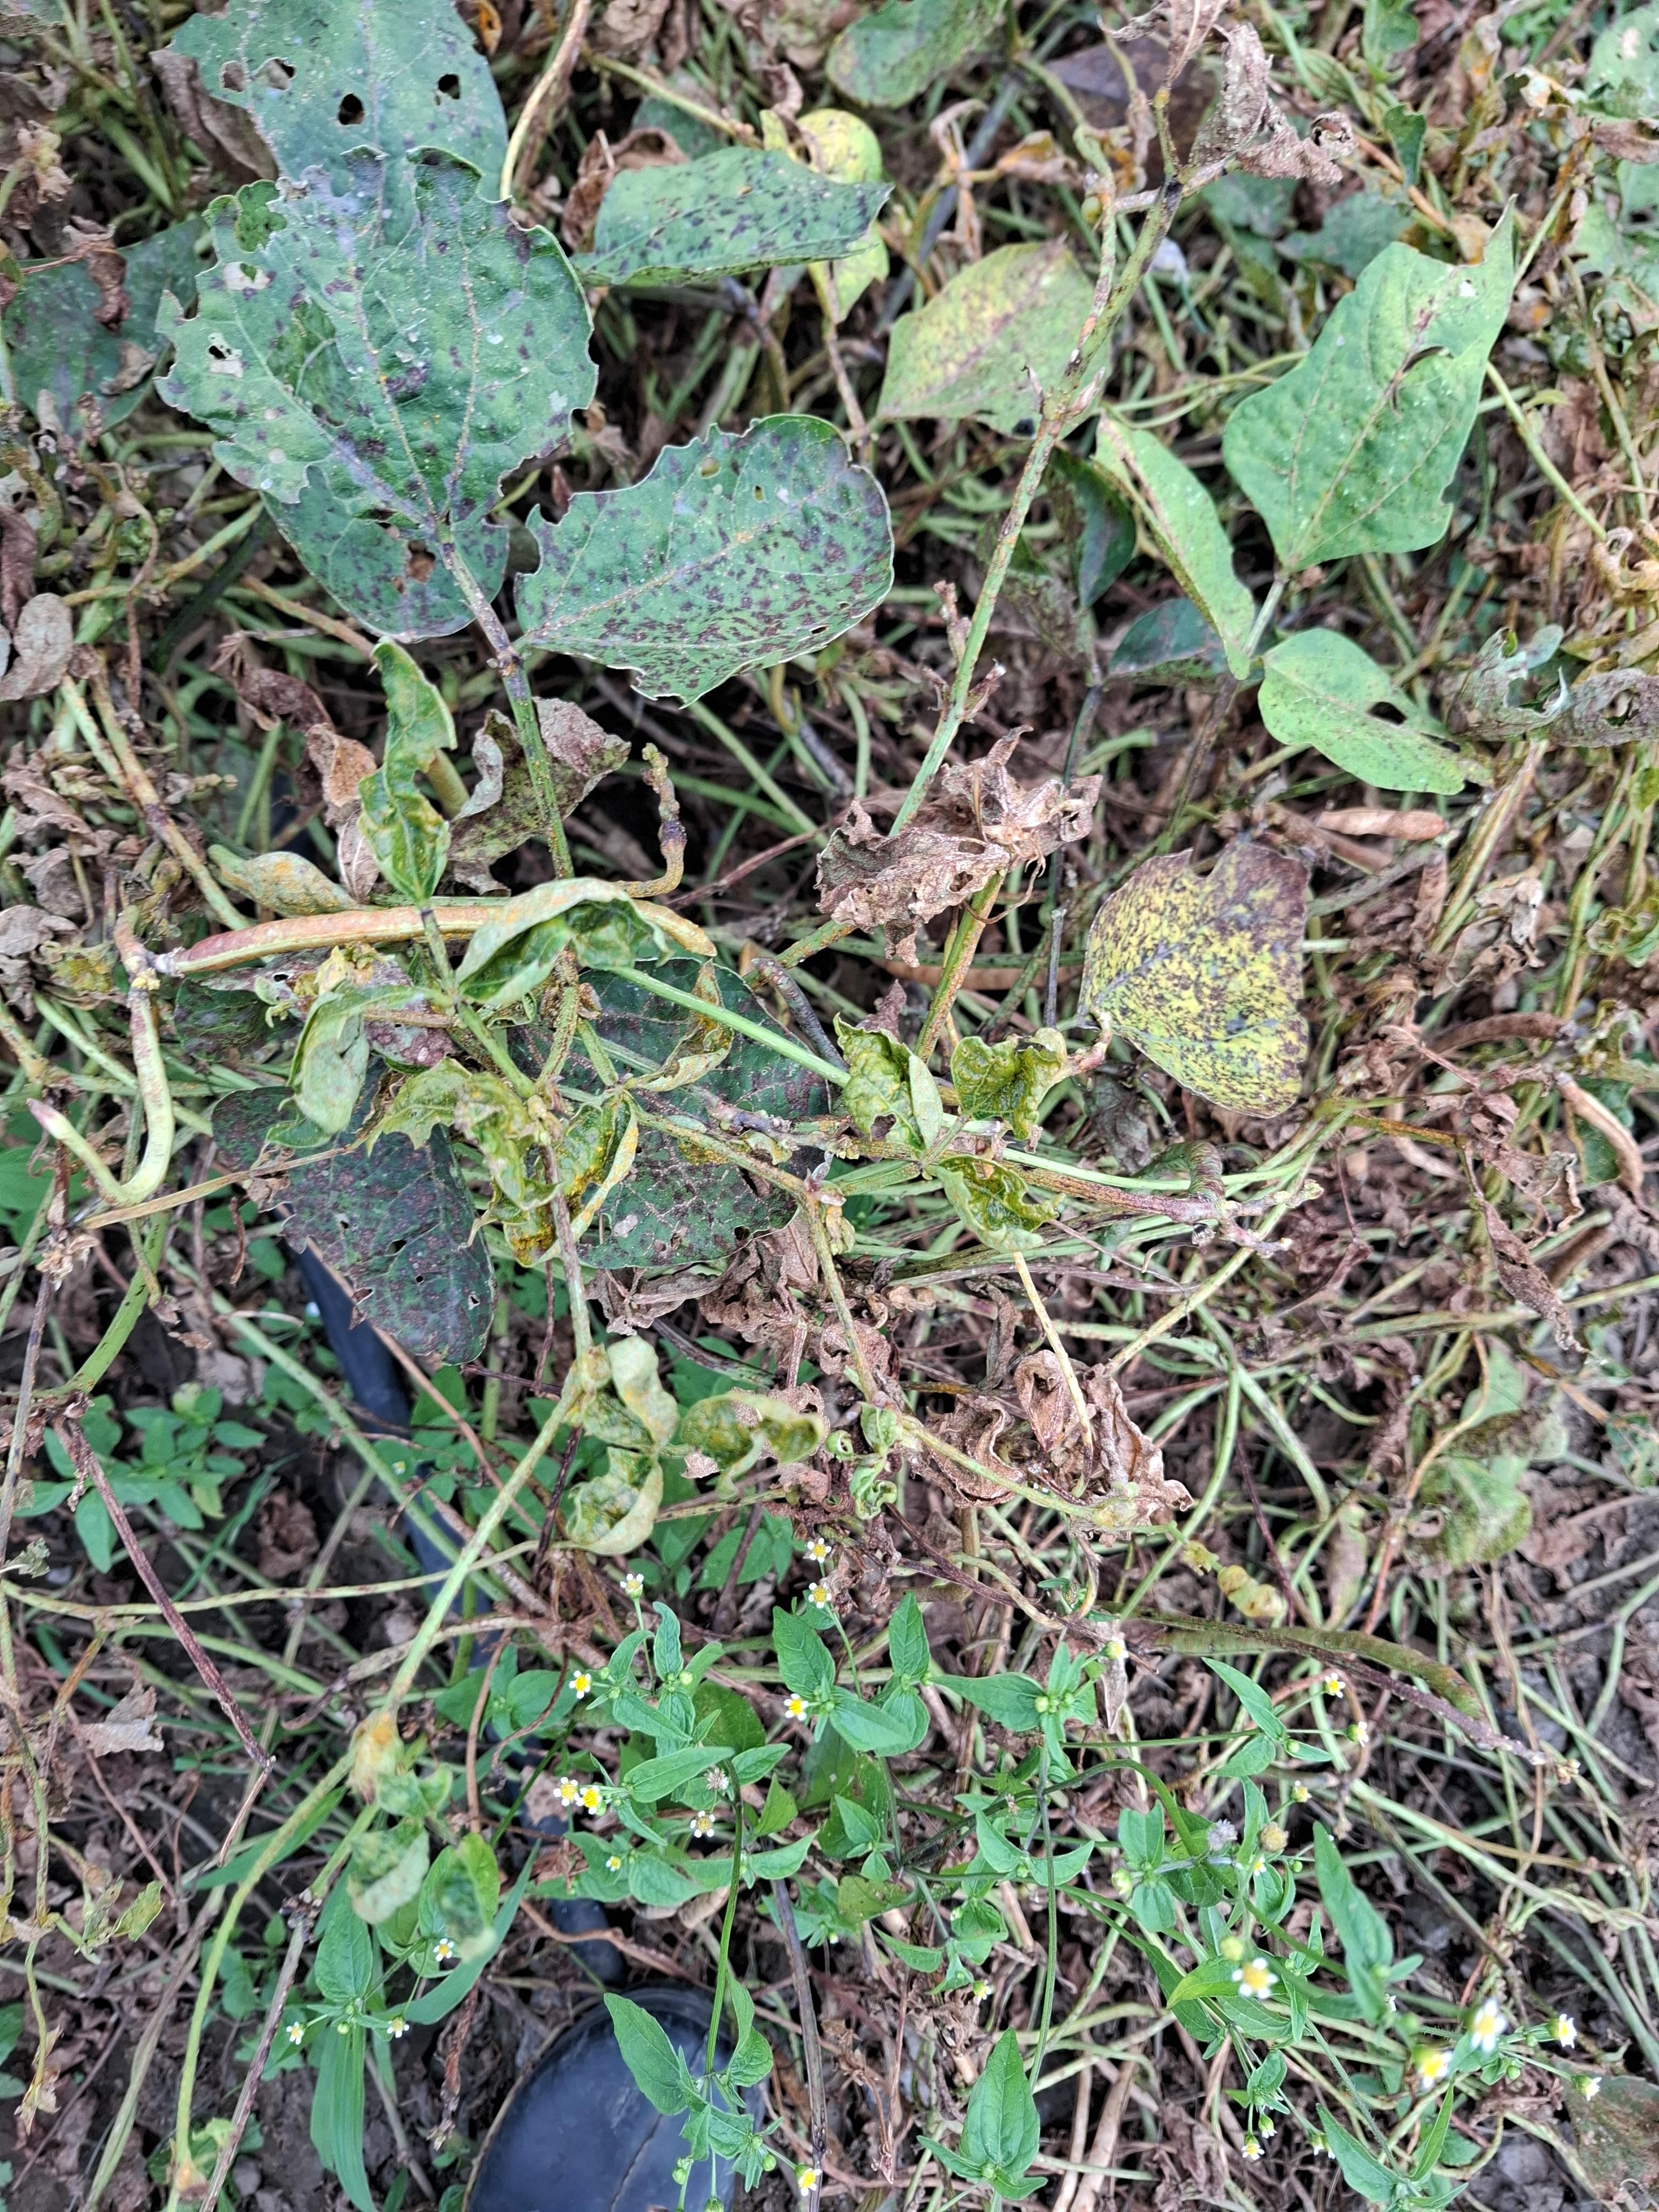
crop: cowpea
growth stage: development pod
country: Tanzania
